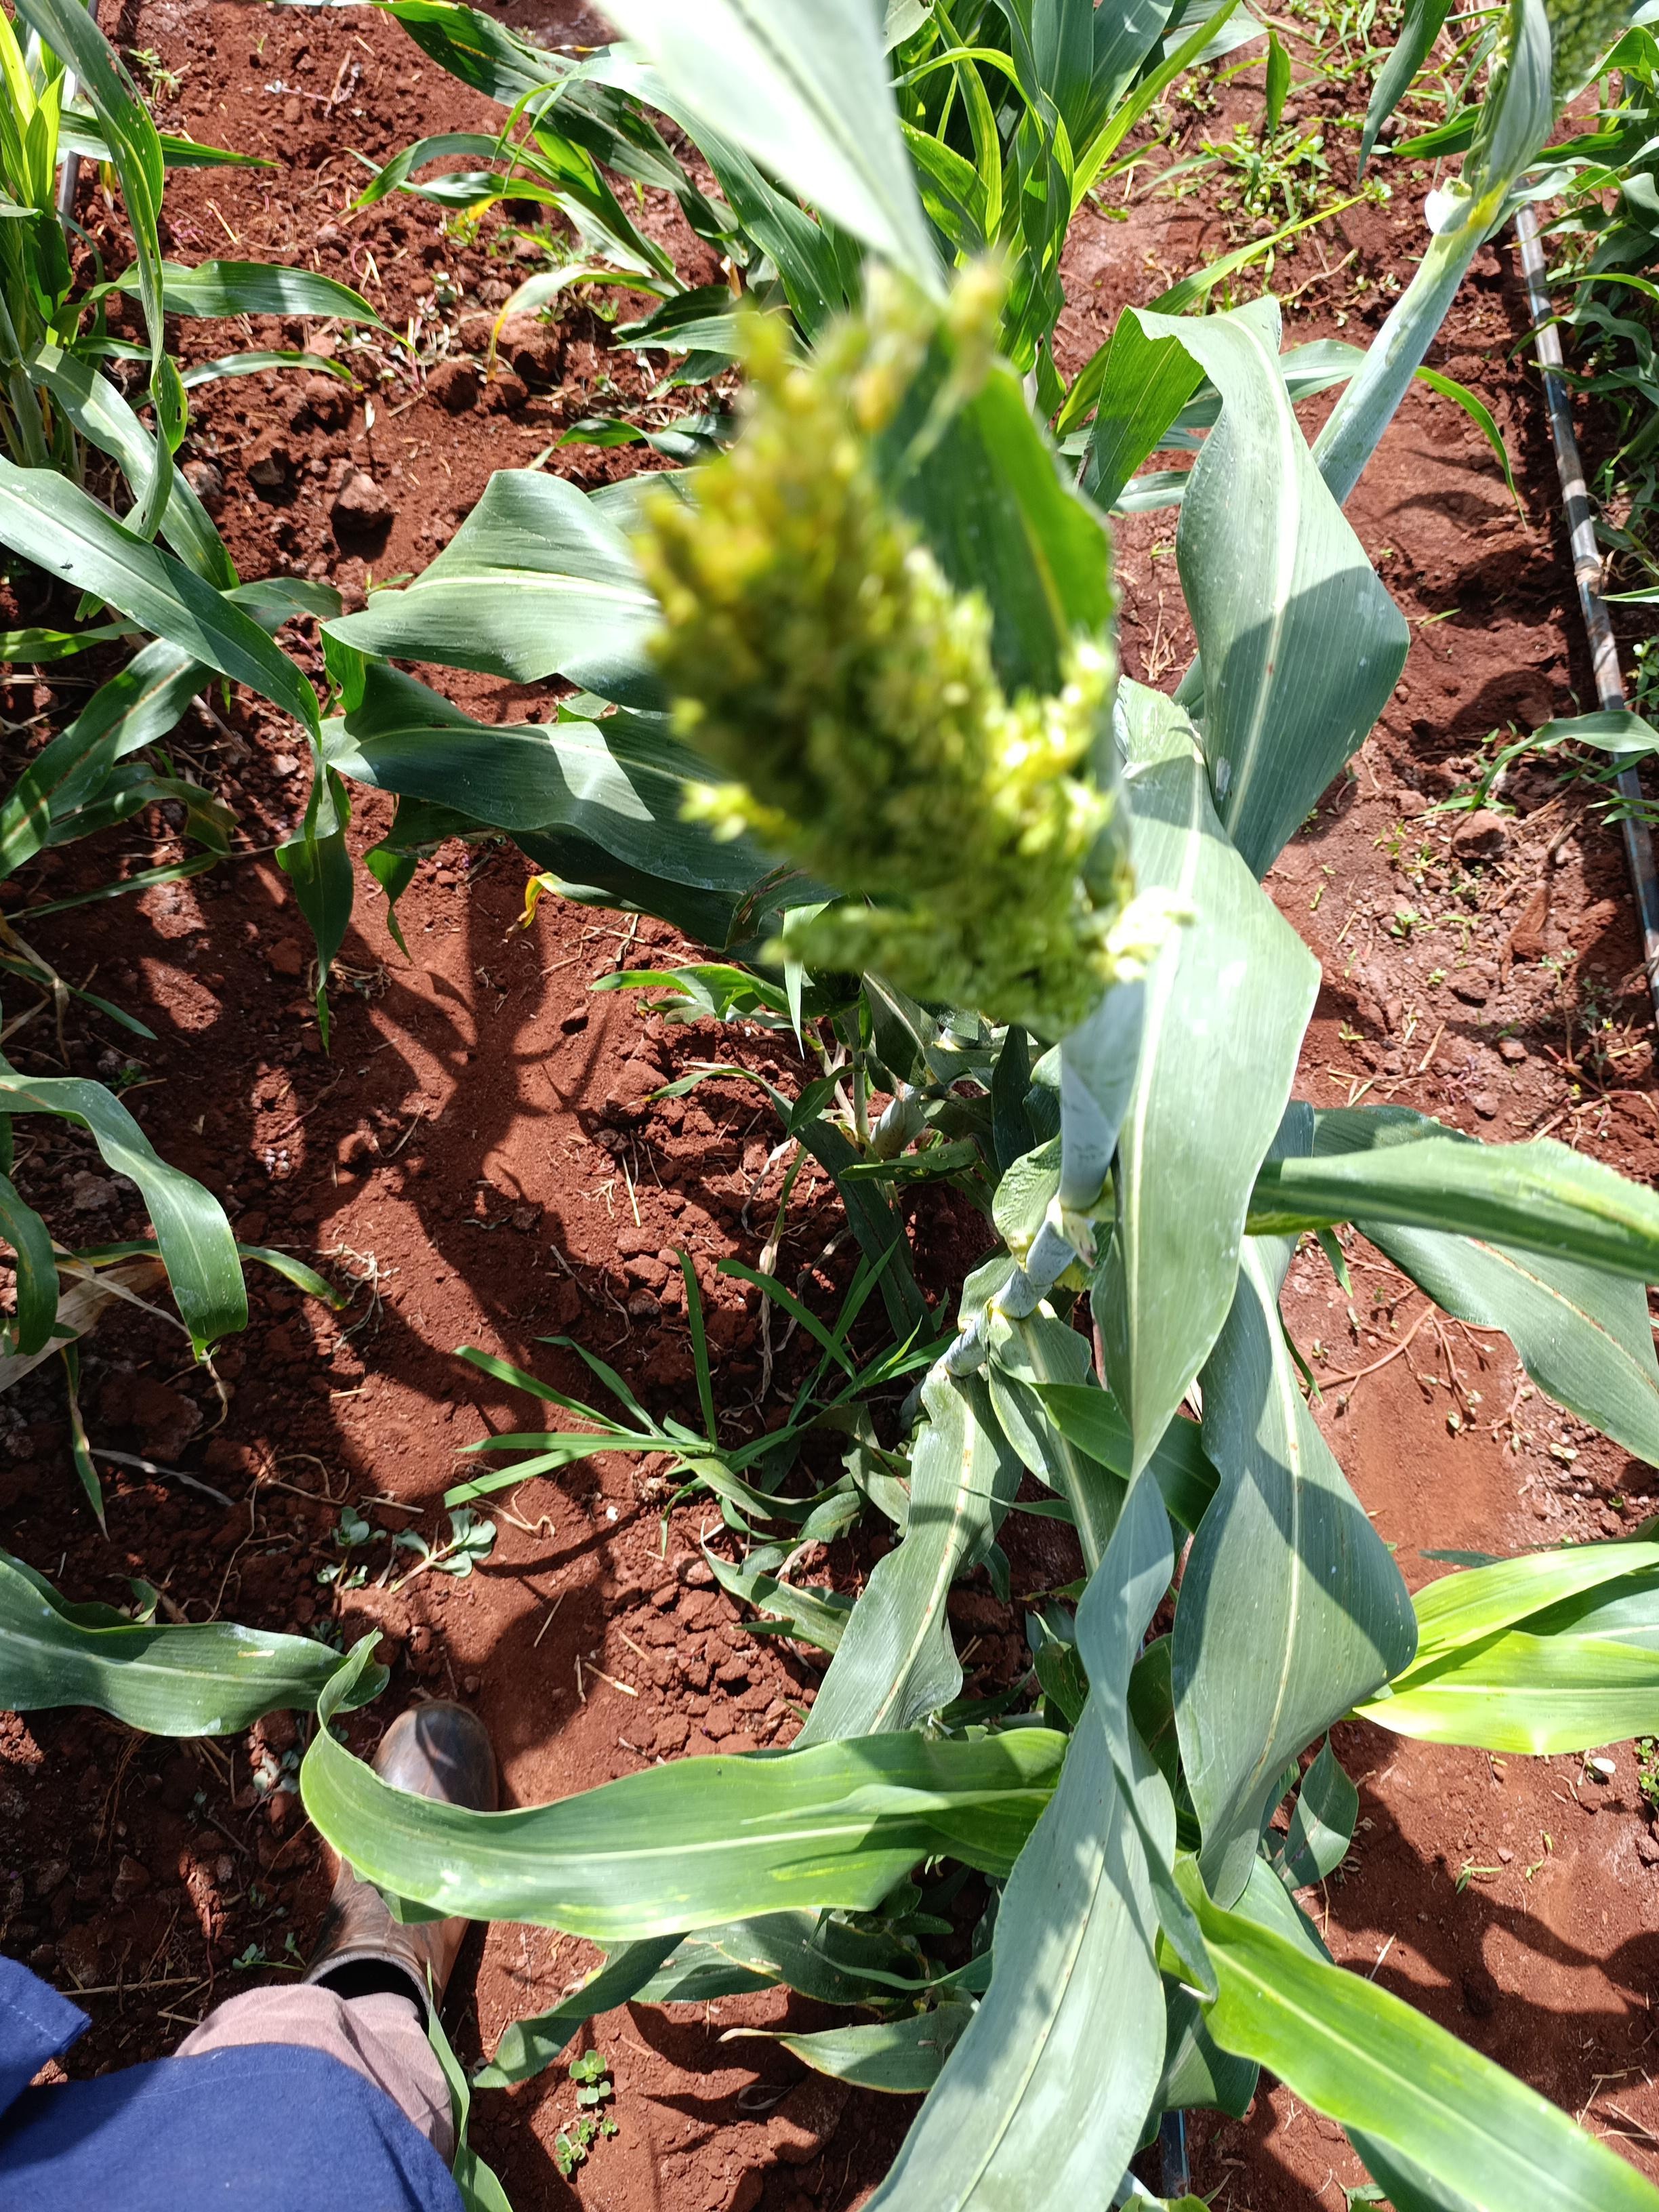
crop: sorghum
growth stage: heading tuber
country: Kenya
